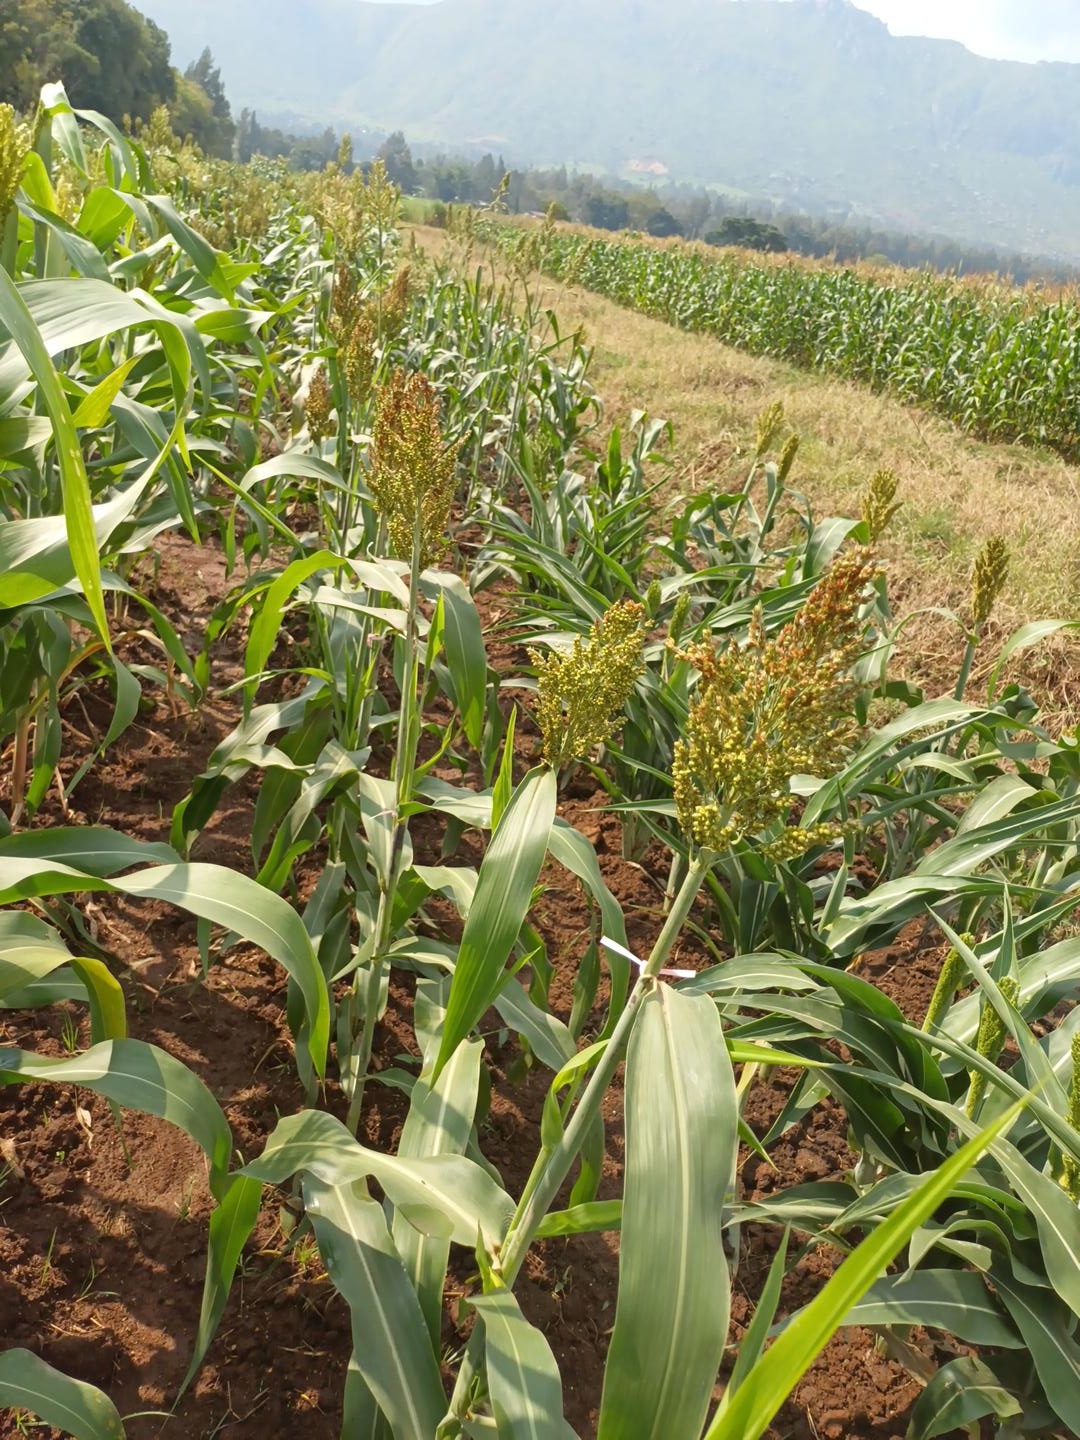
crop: sorghum
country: Kenya
